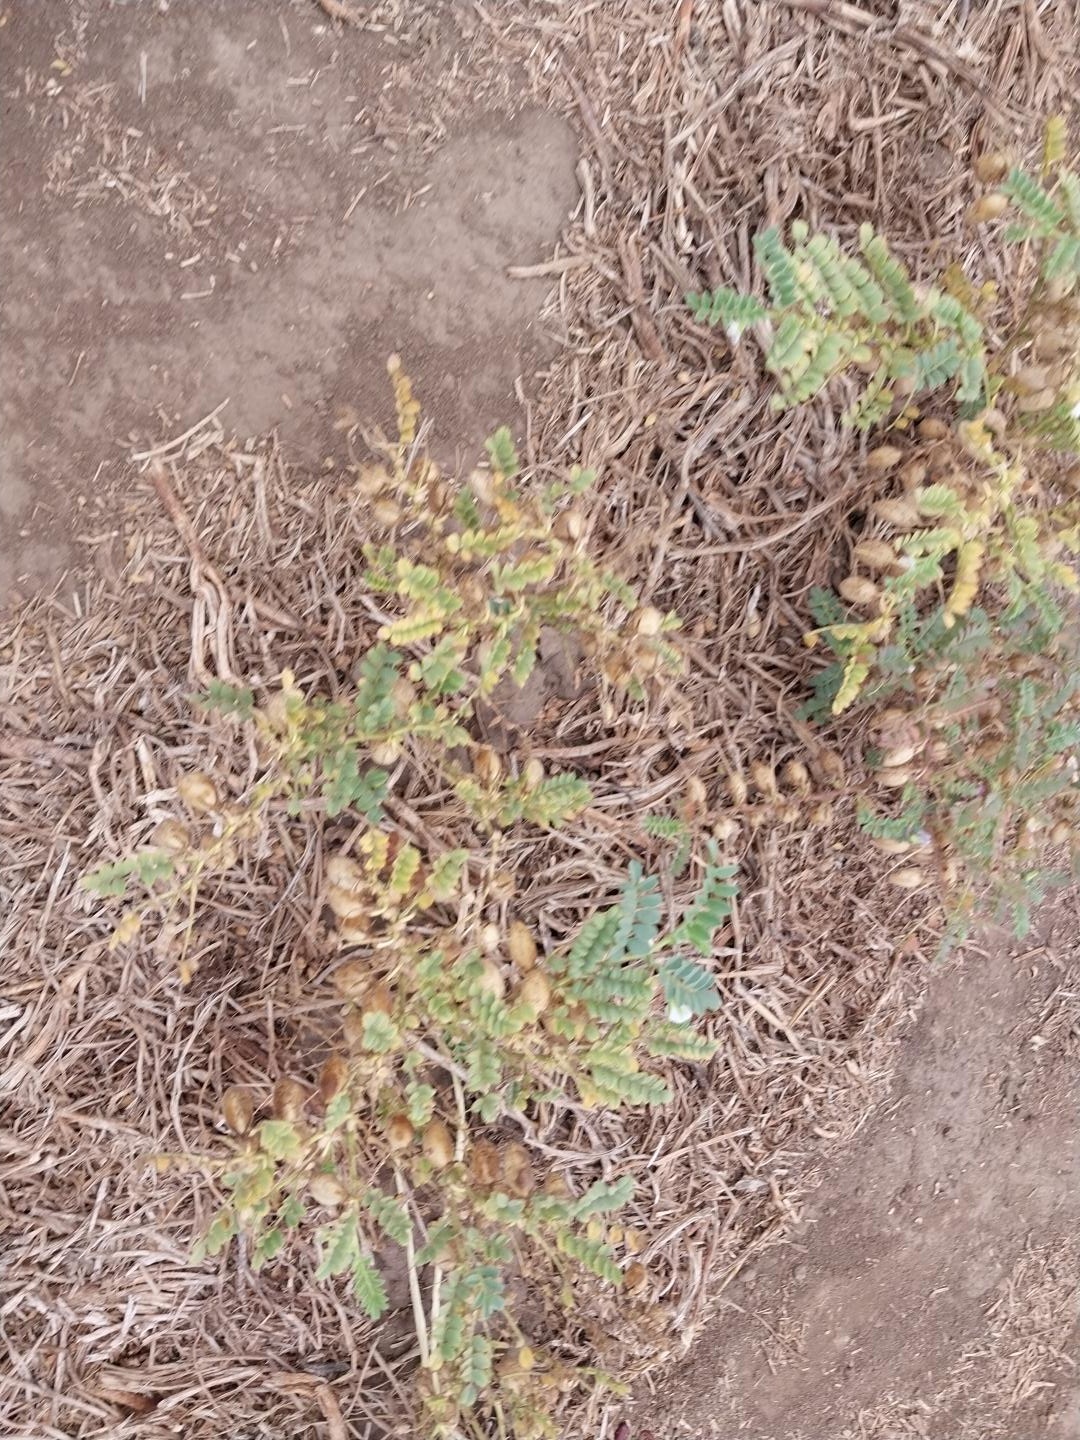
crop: chickpea
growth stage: development pod
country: Tanzania
